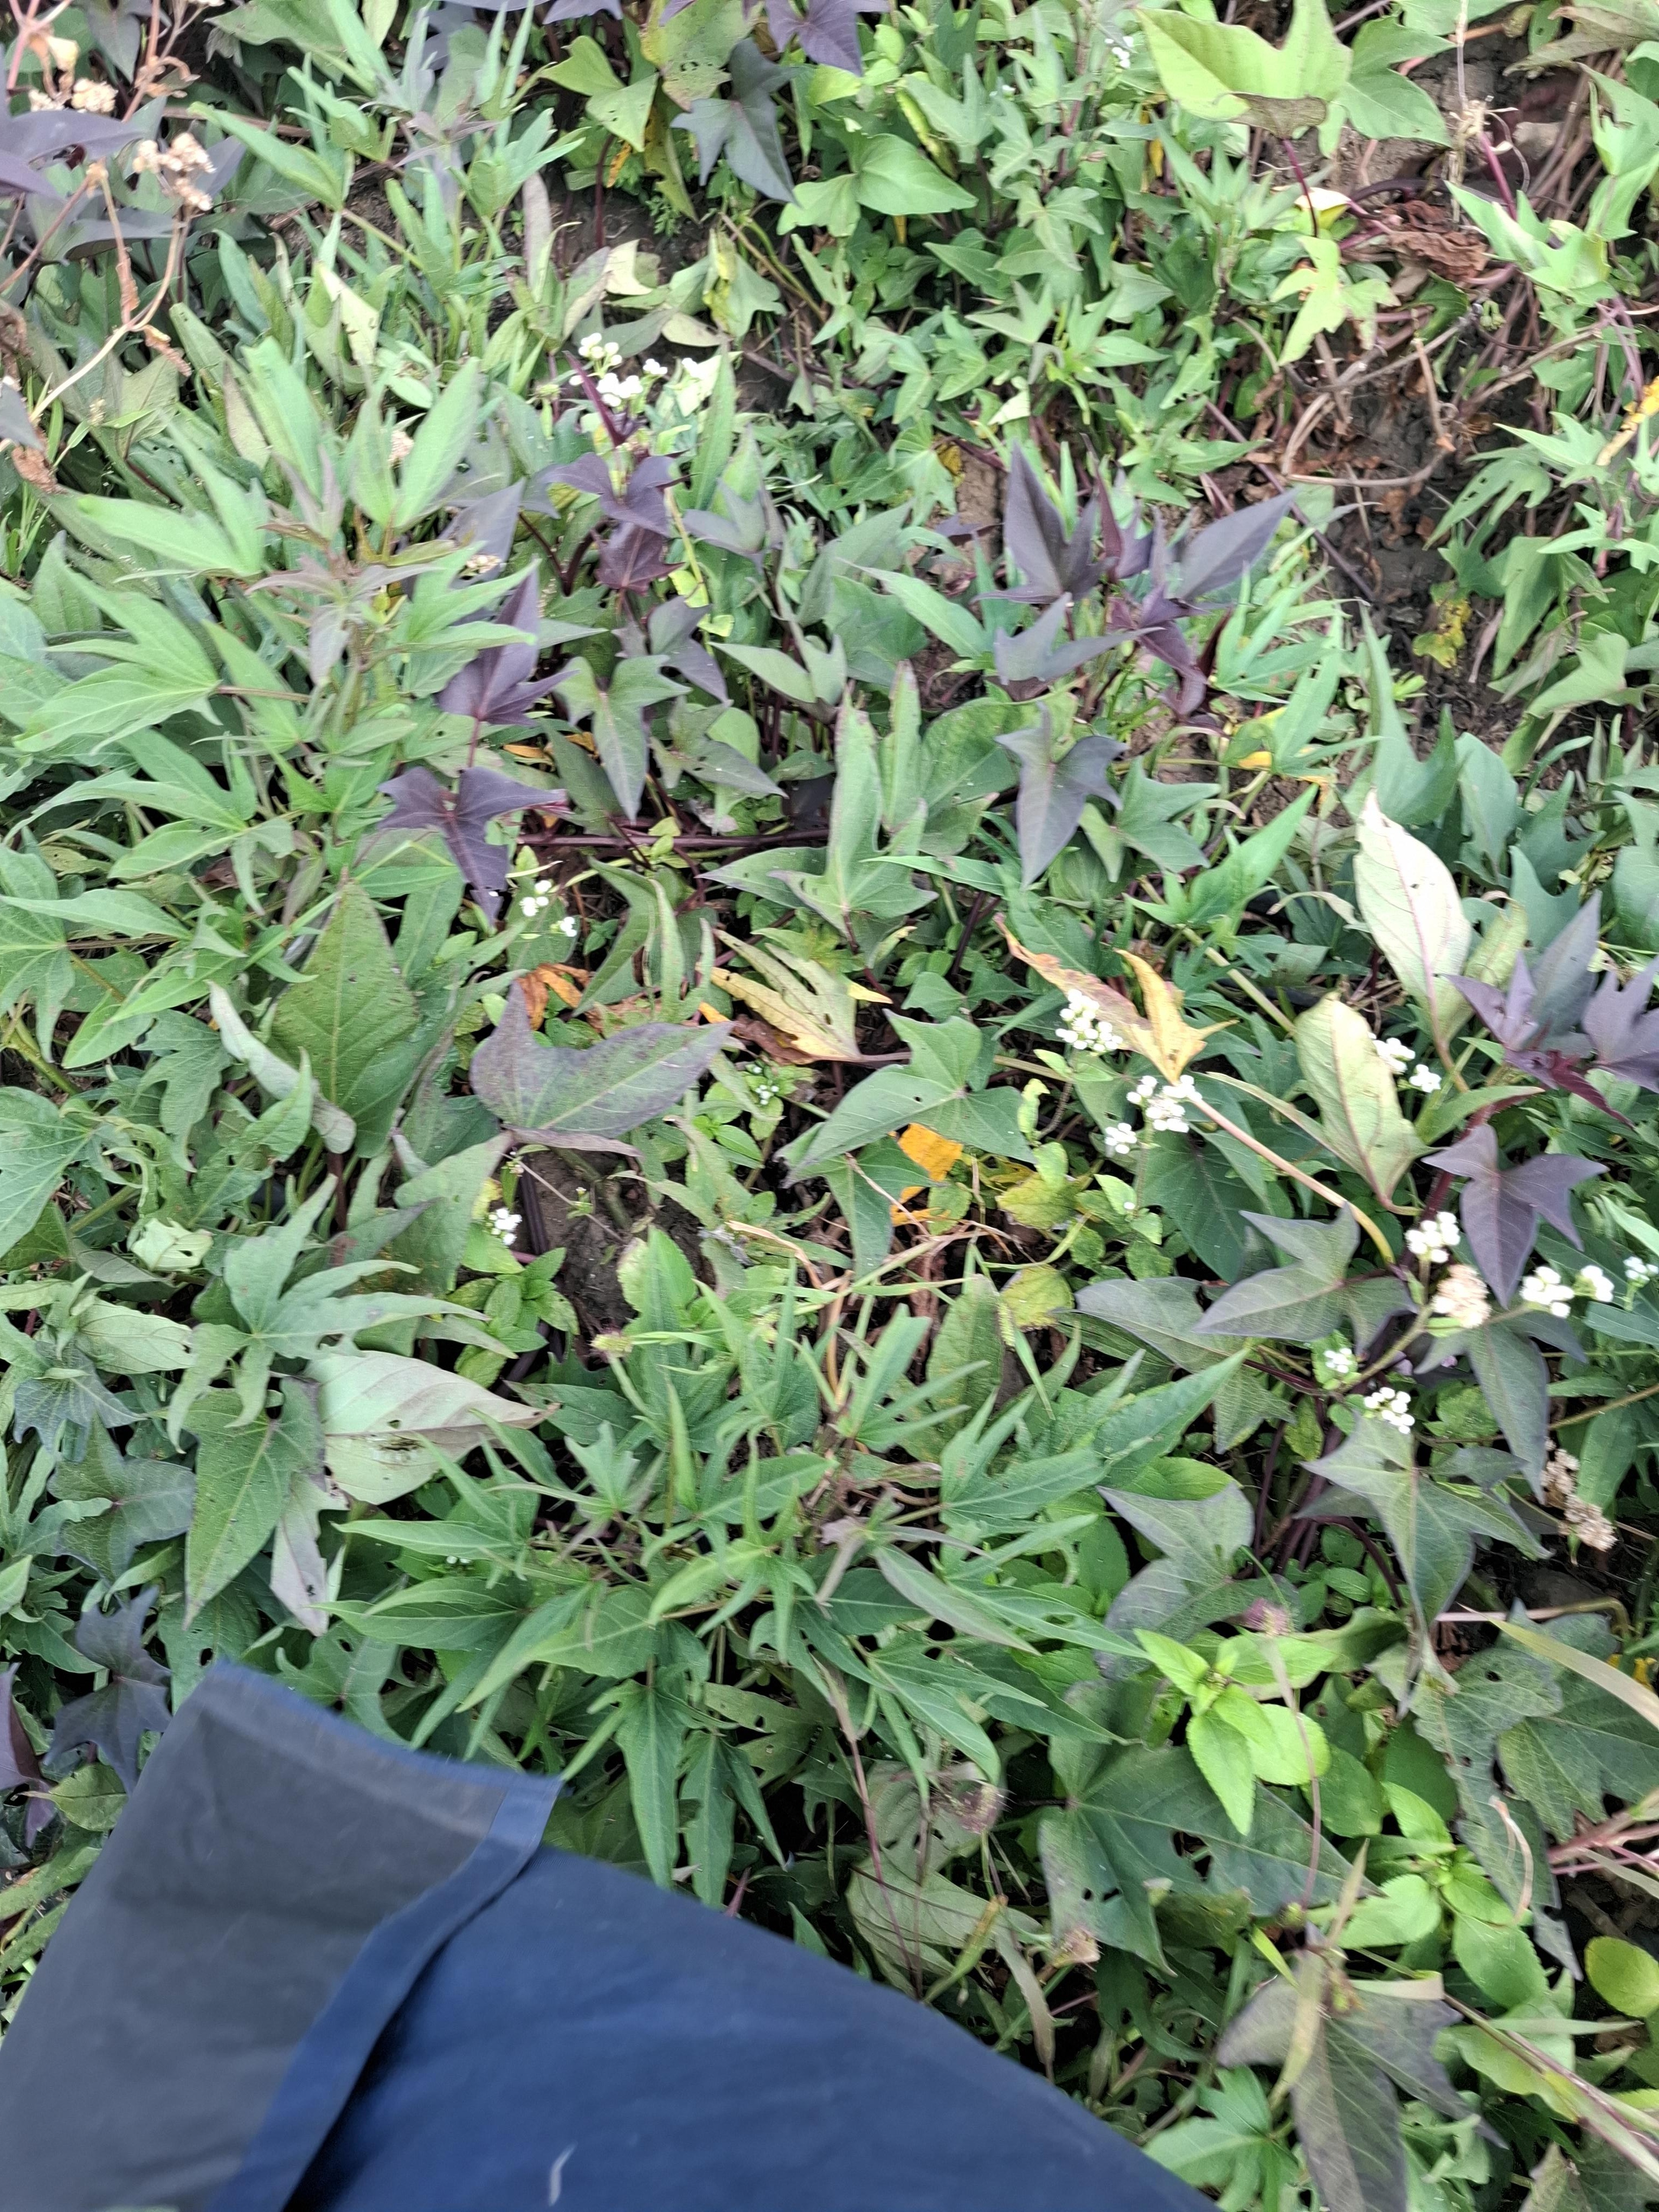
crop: sweet potato
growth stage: vegetative
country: Tanzania
